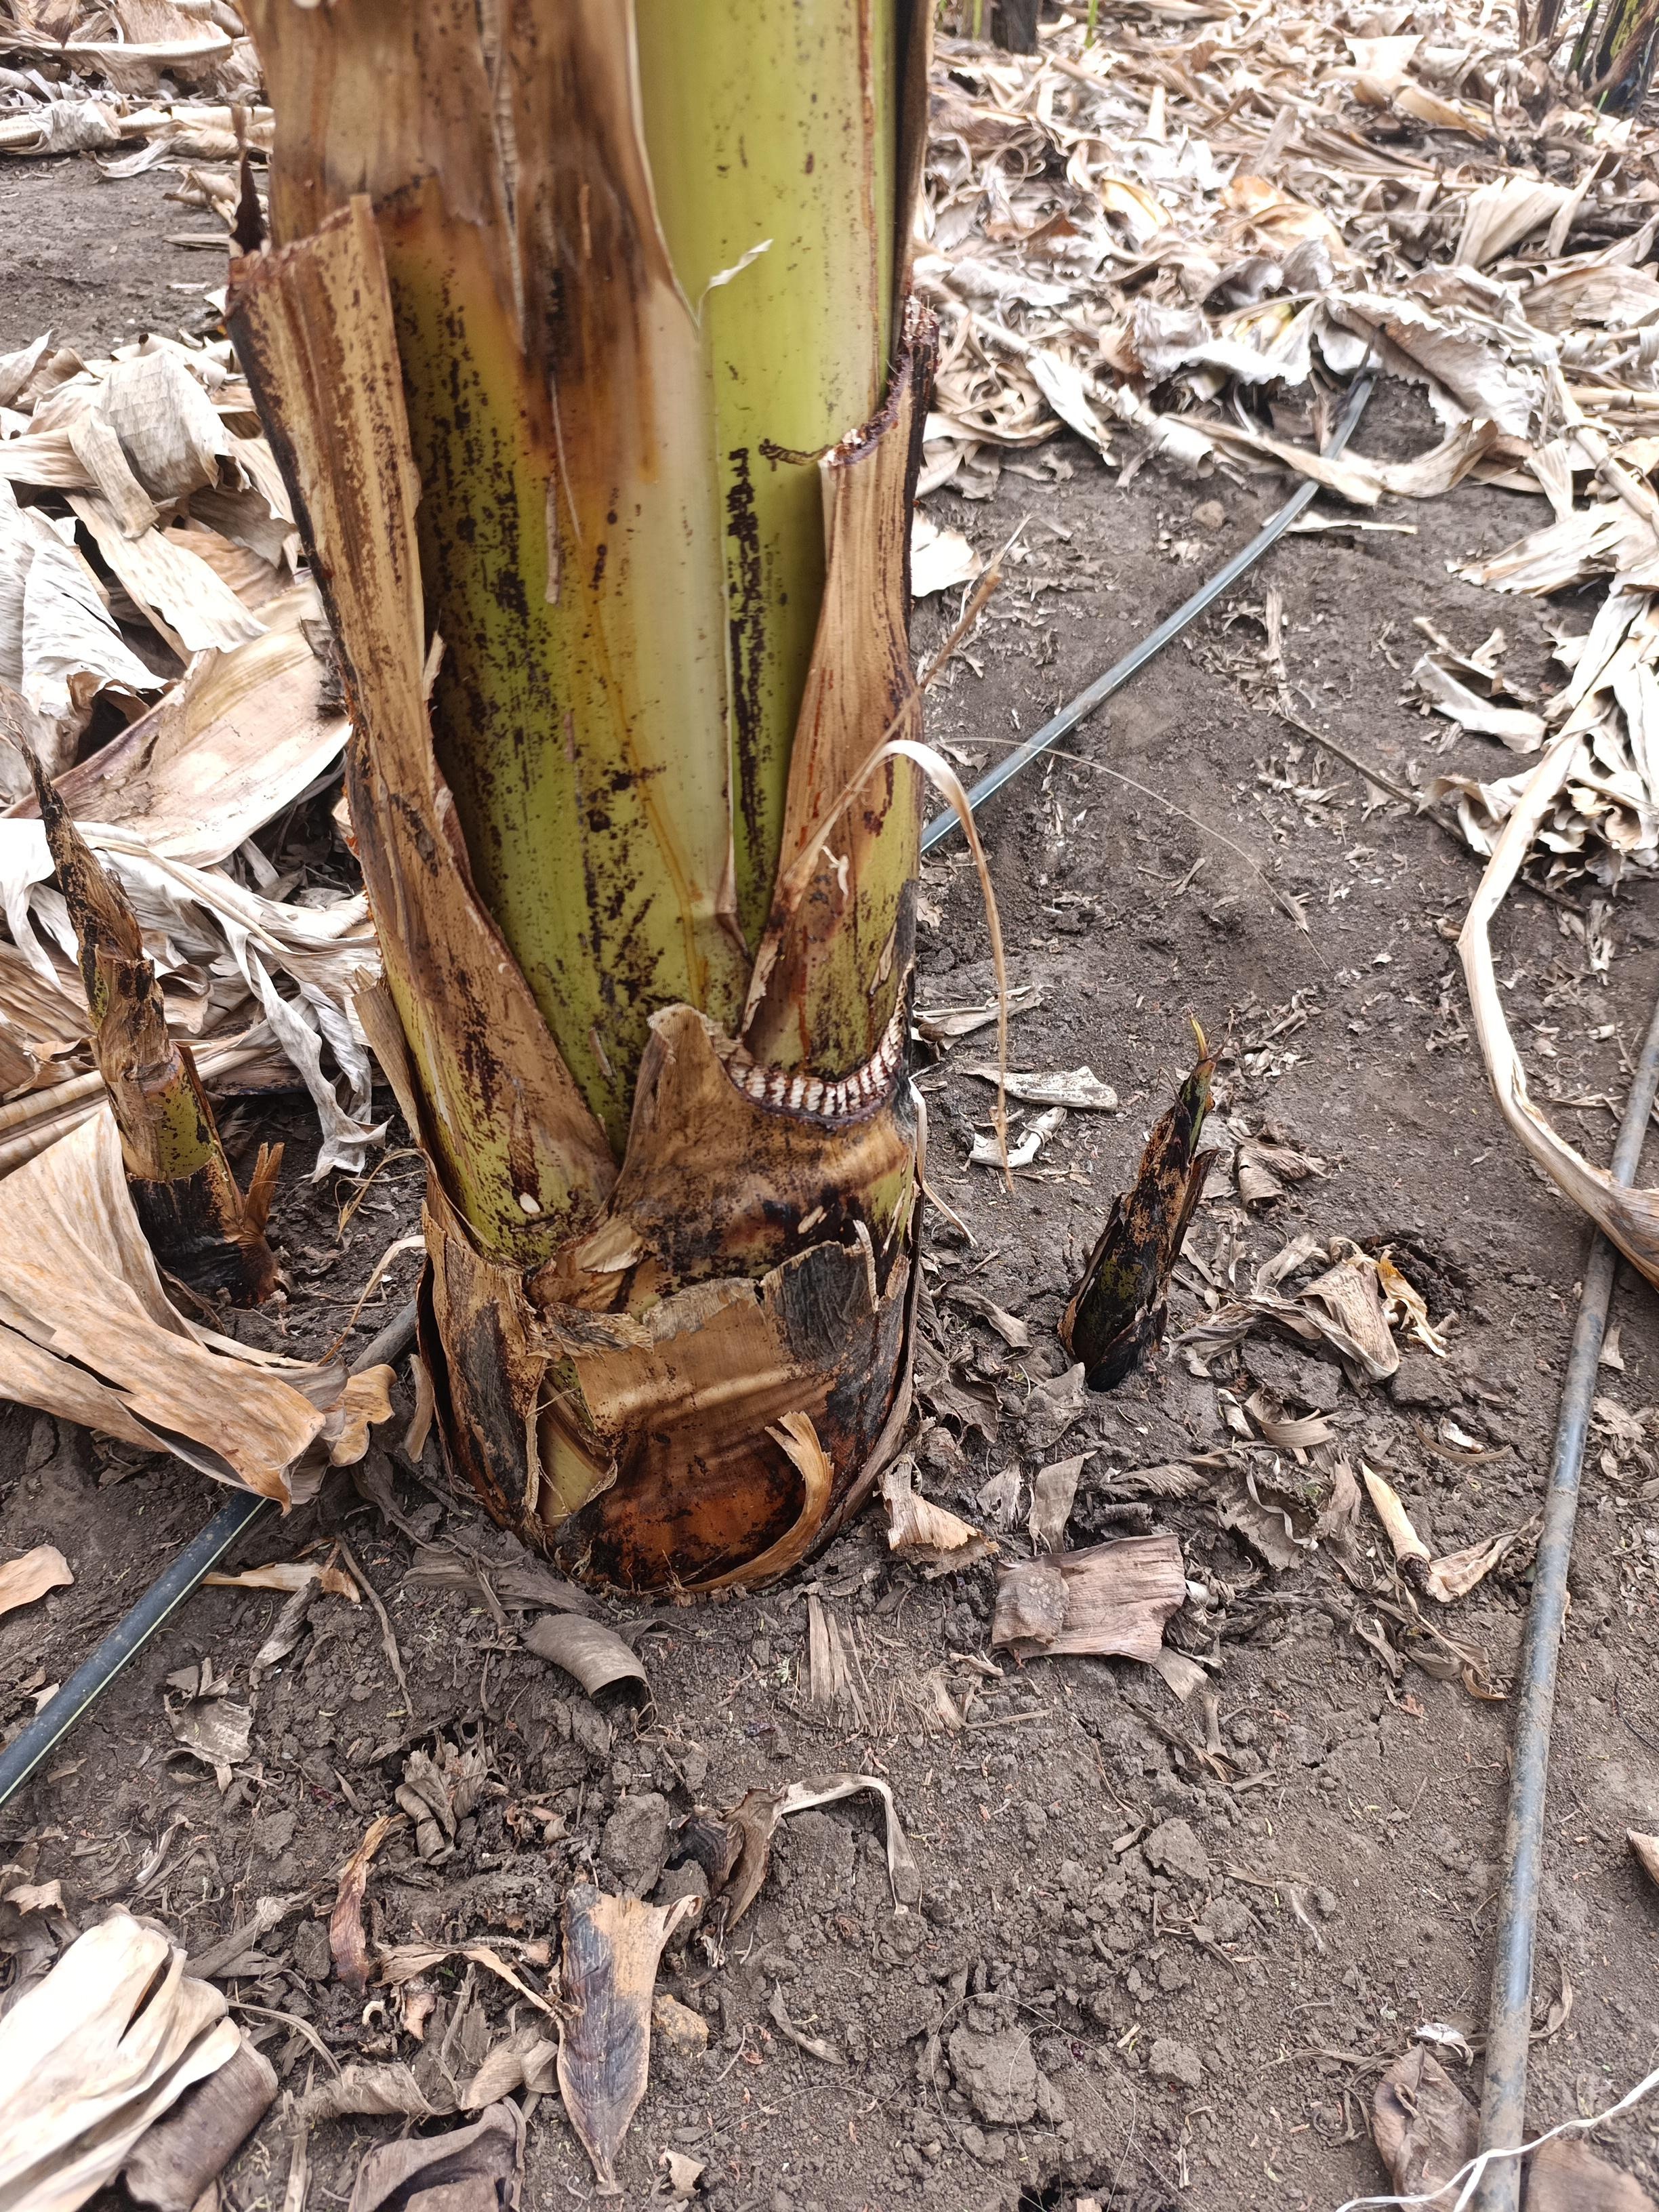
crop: banana
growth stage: emergence sucker
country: Tanzania
